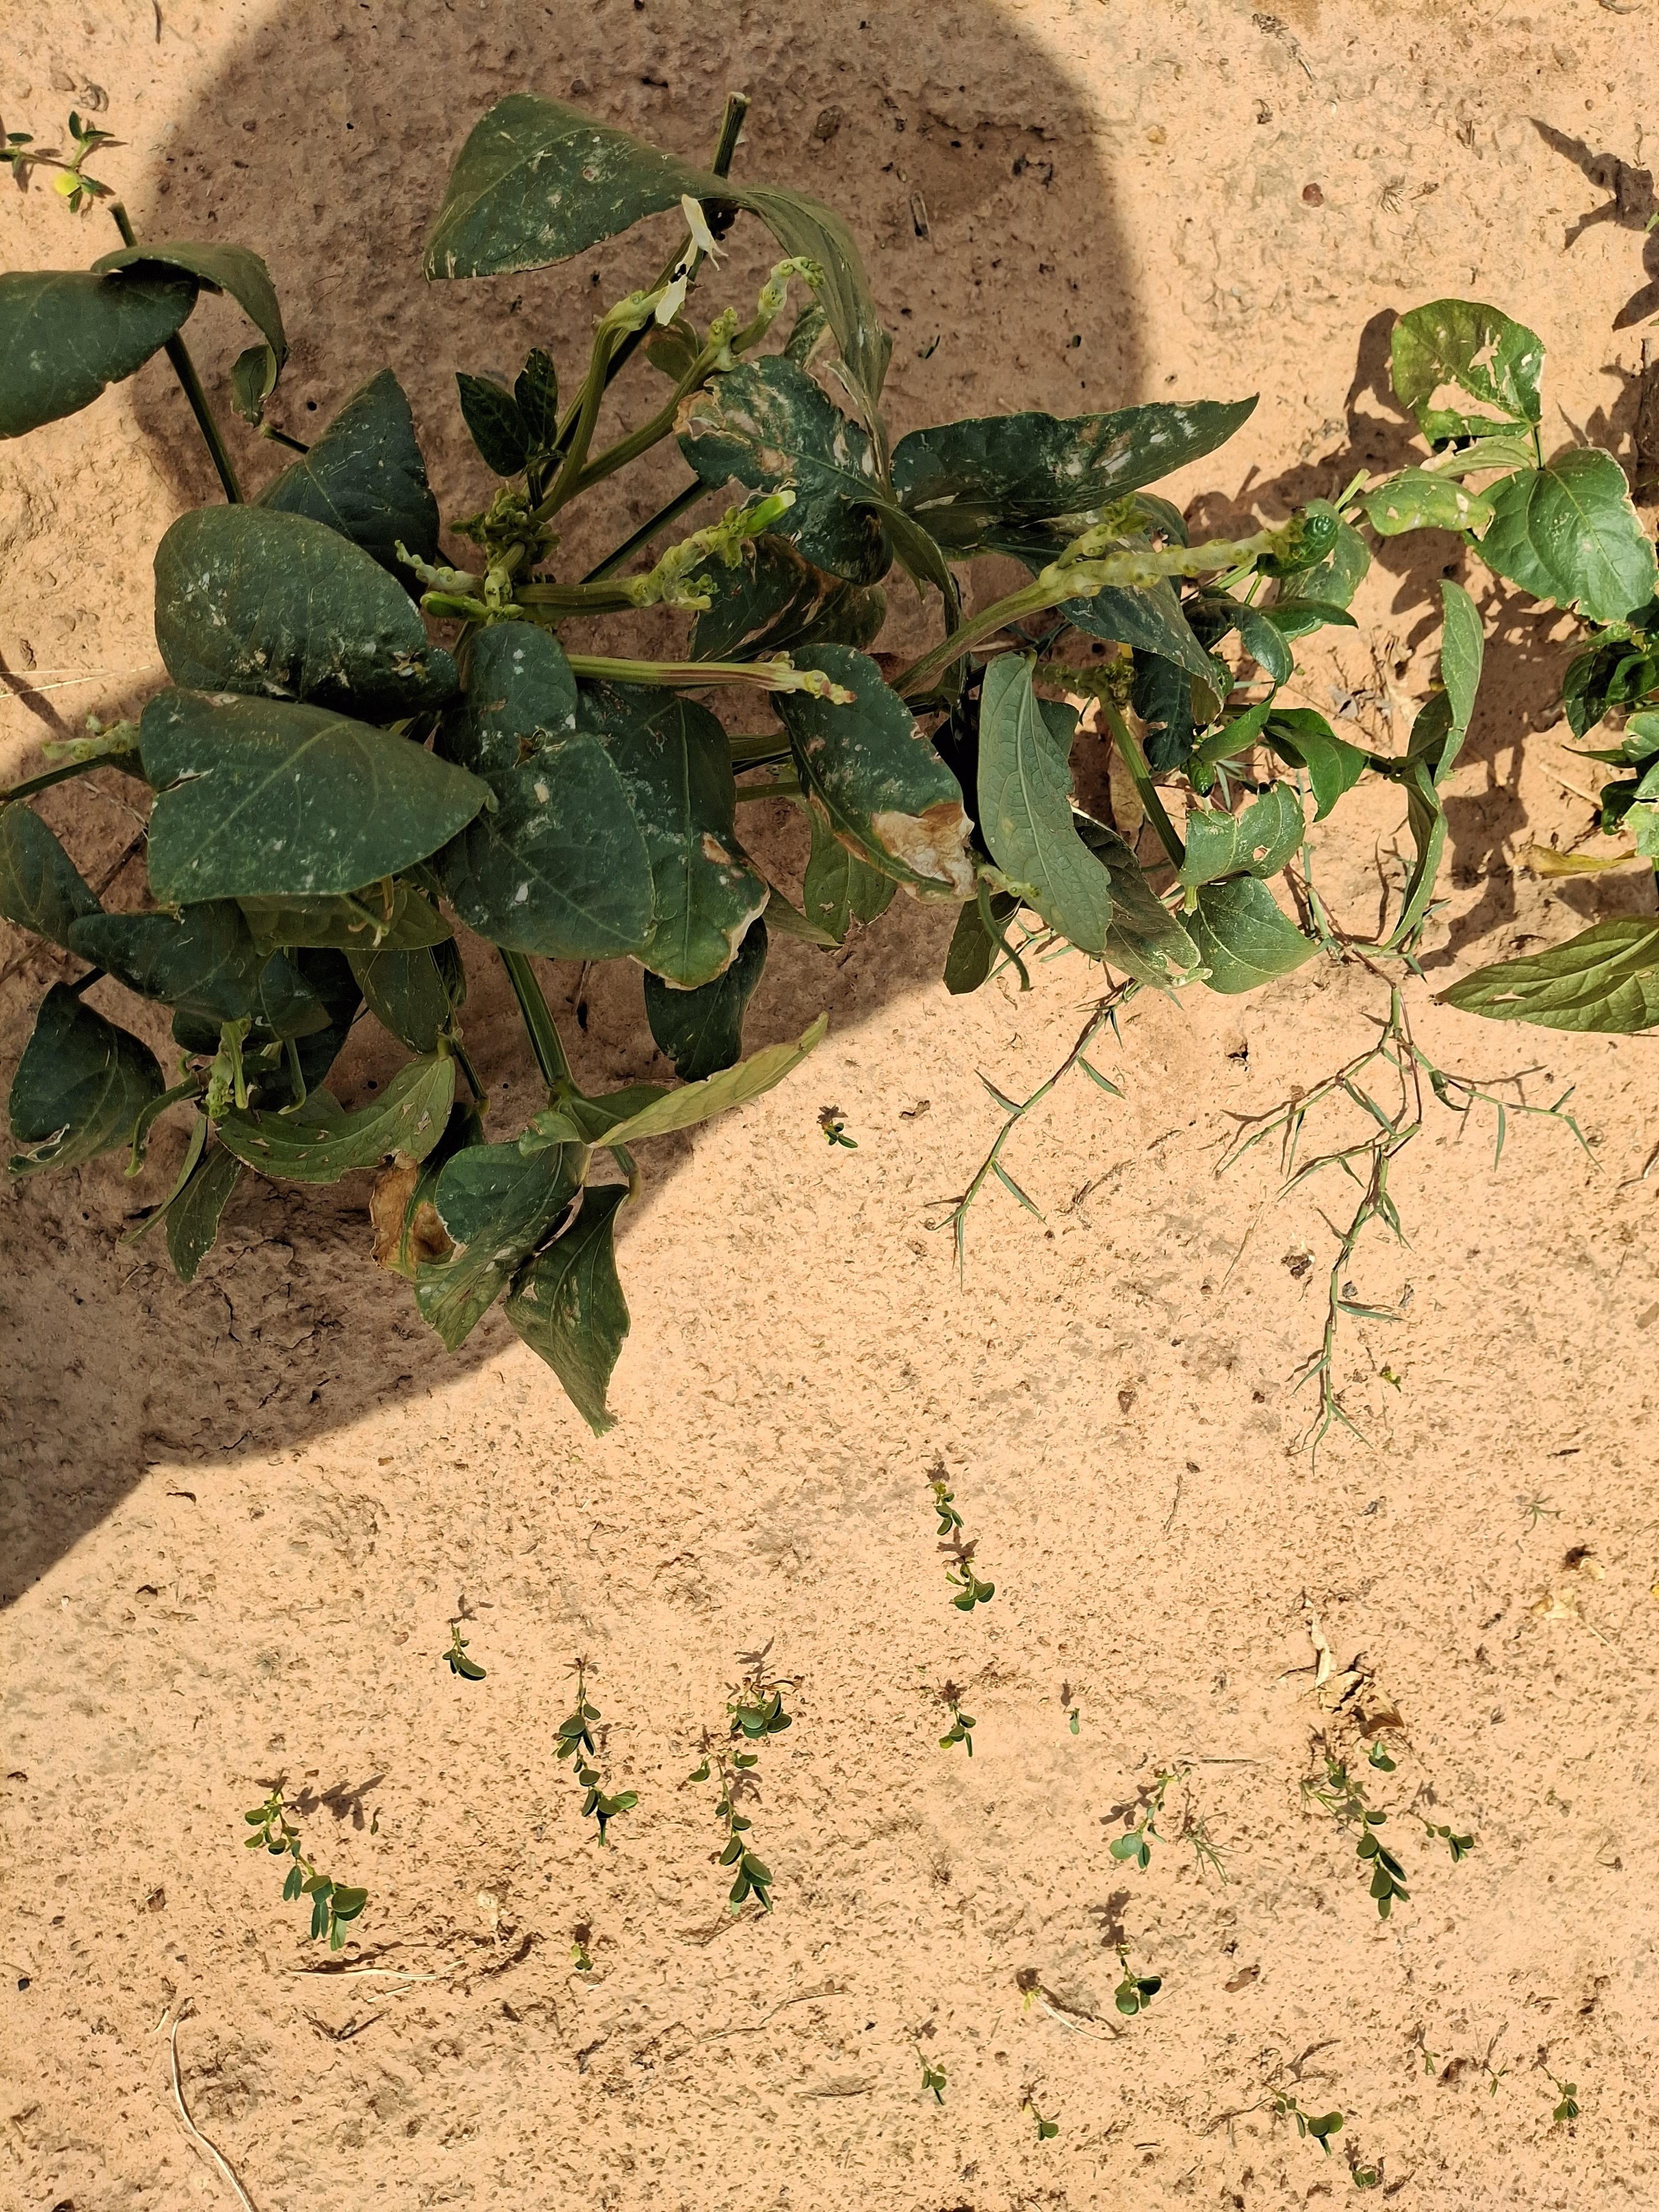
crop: cowpea
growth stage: harvest maturity
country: Nigeria
